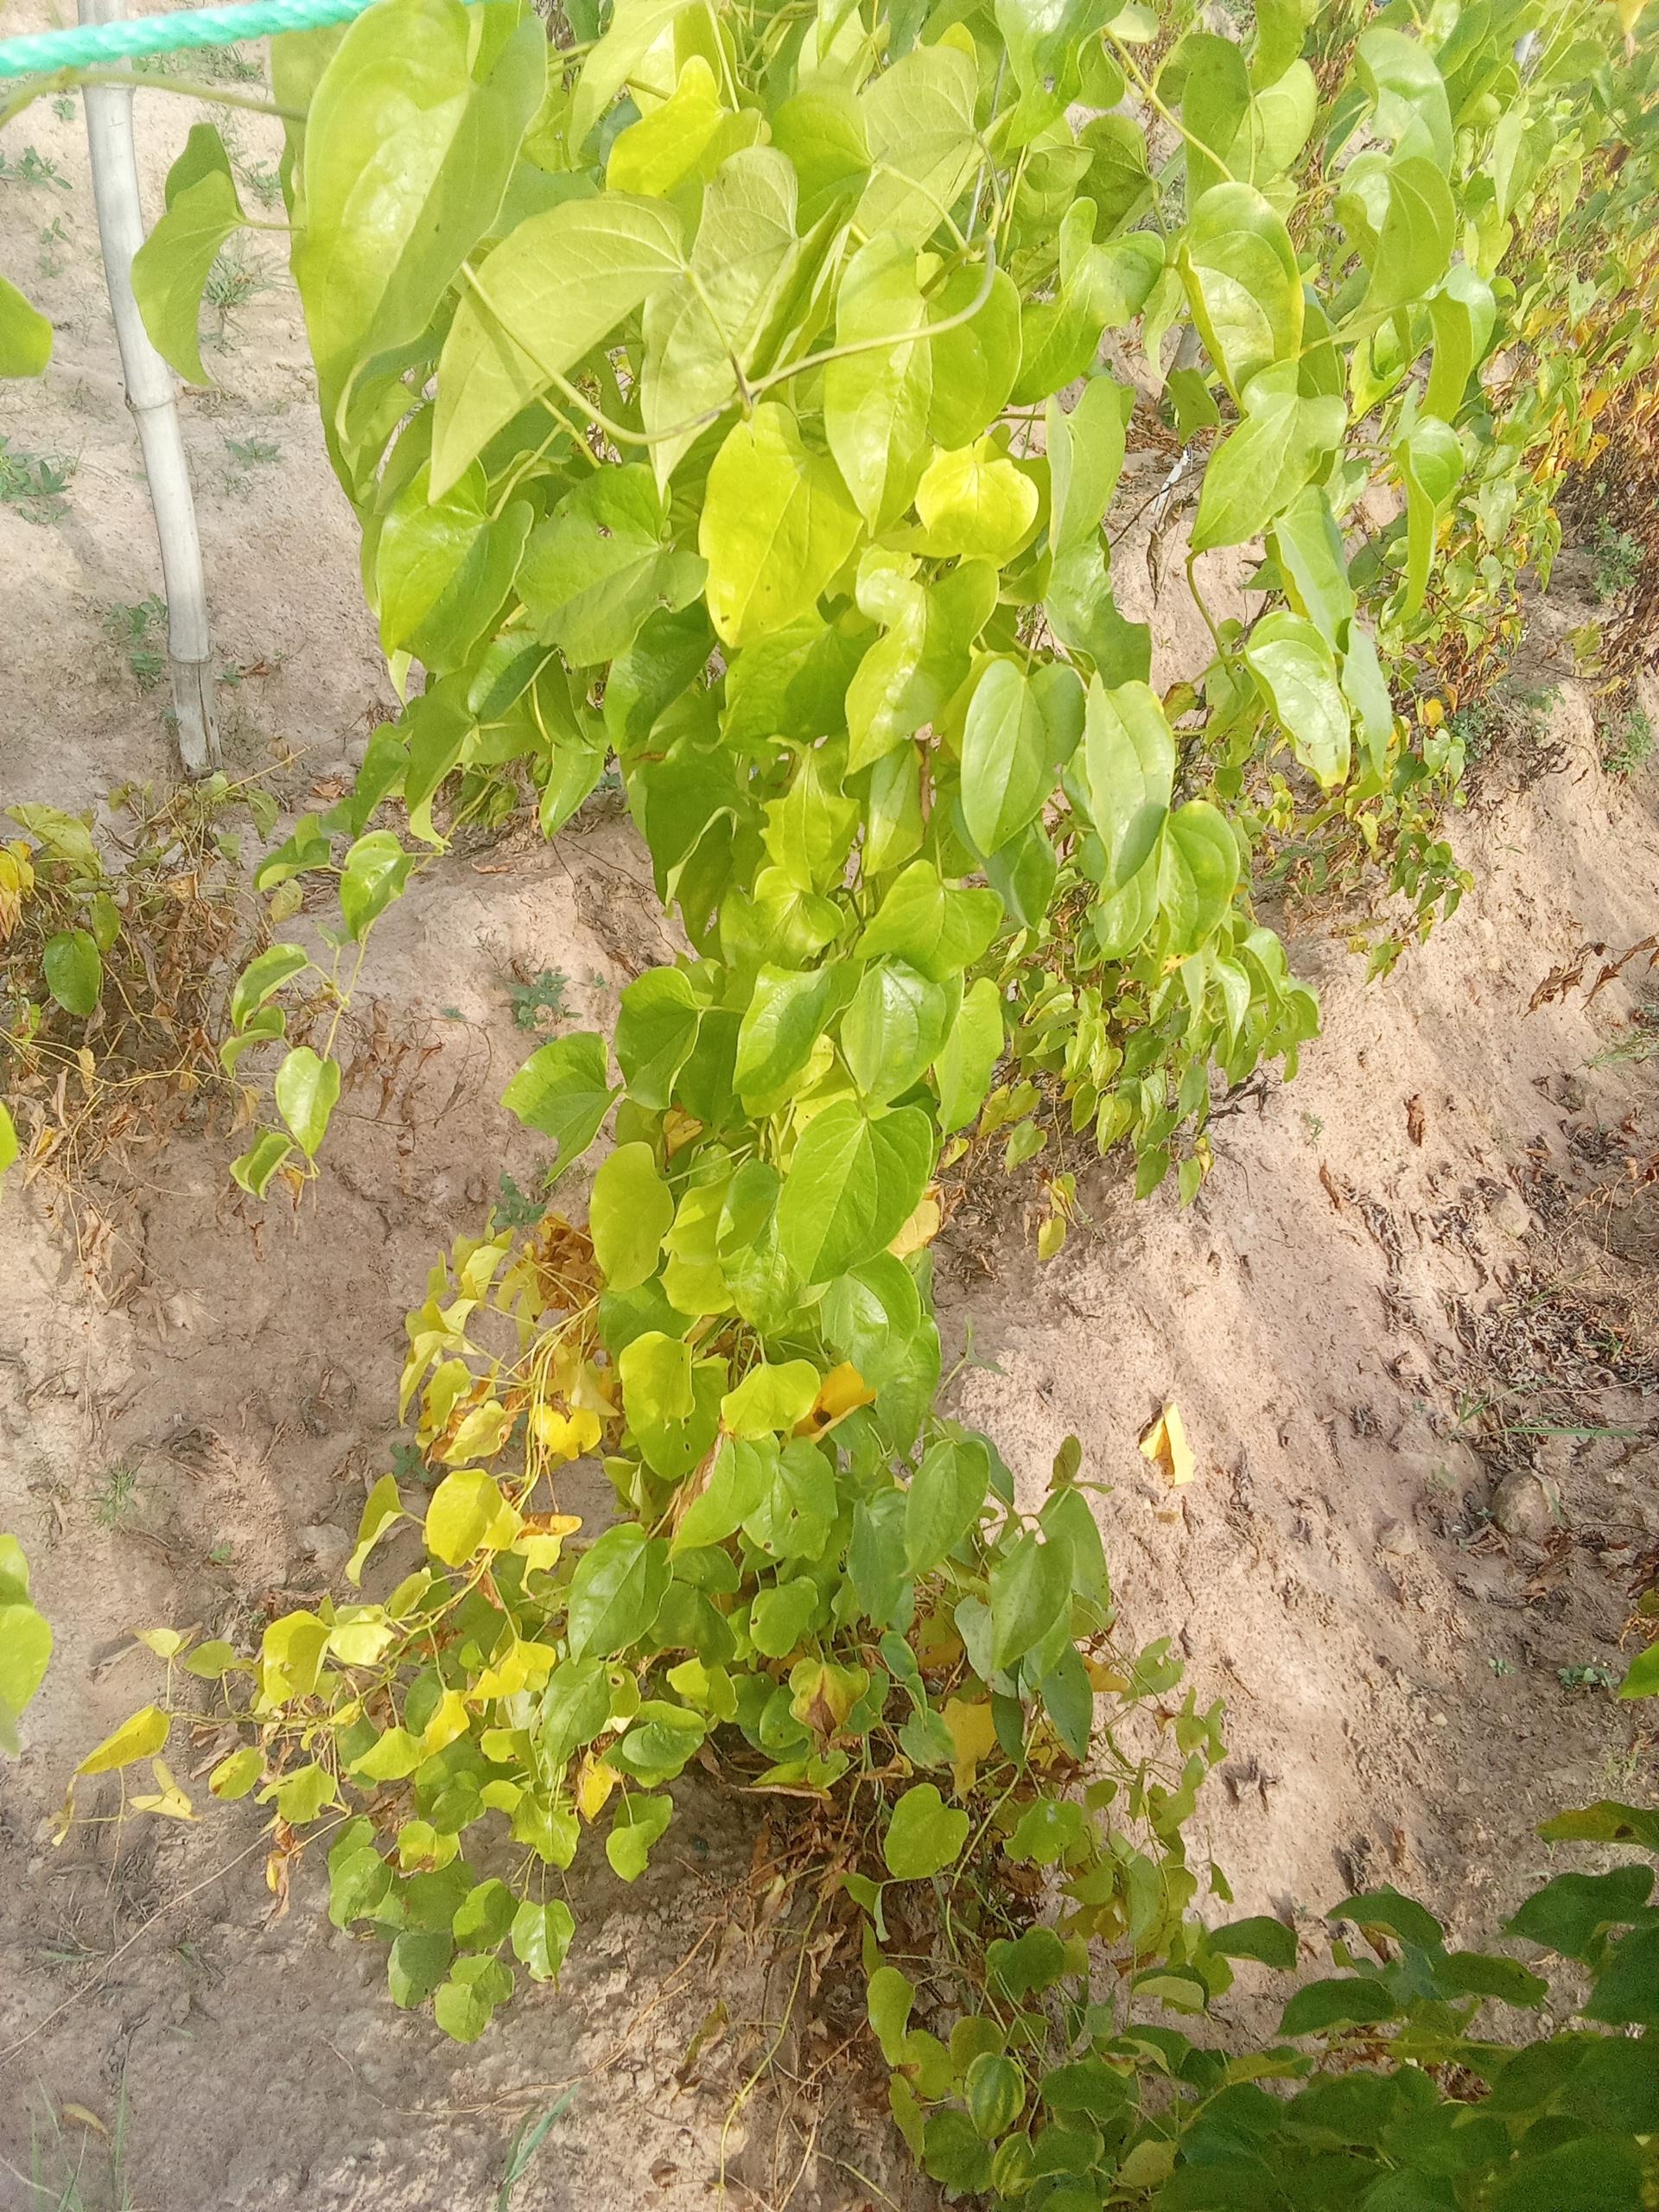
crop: yam
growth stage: maturity
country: Nigeria
